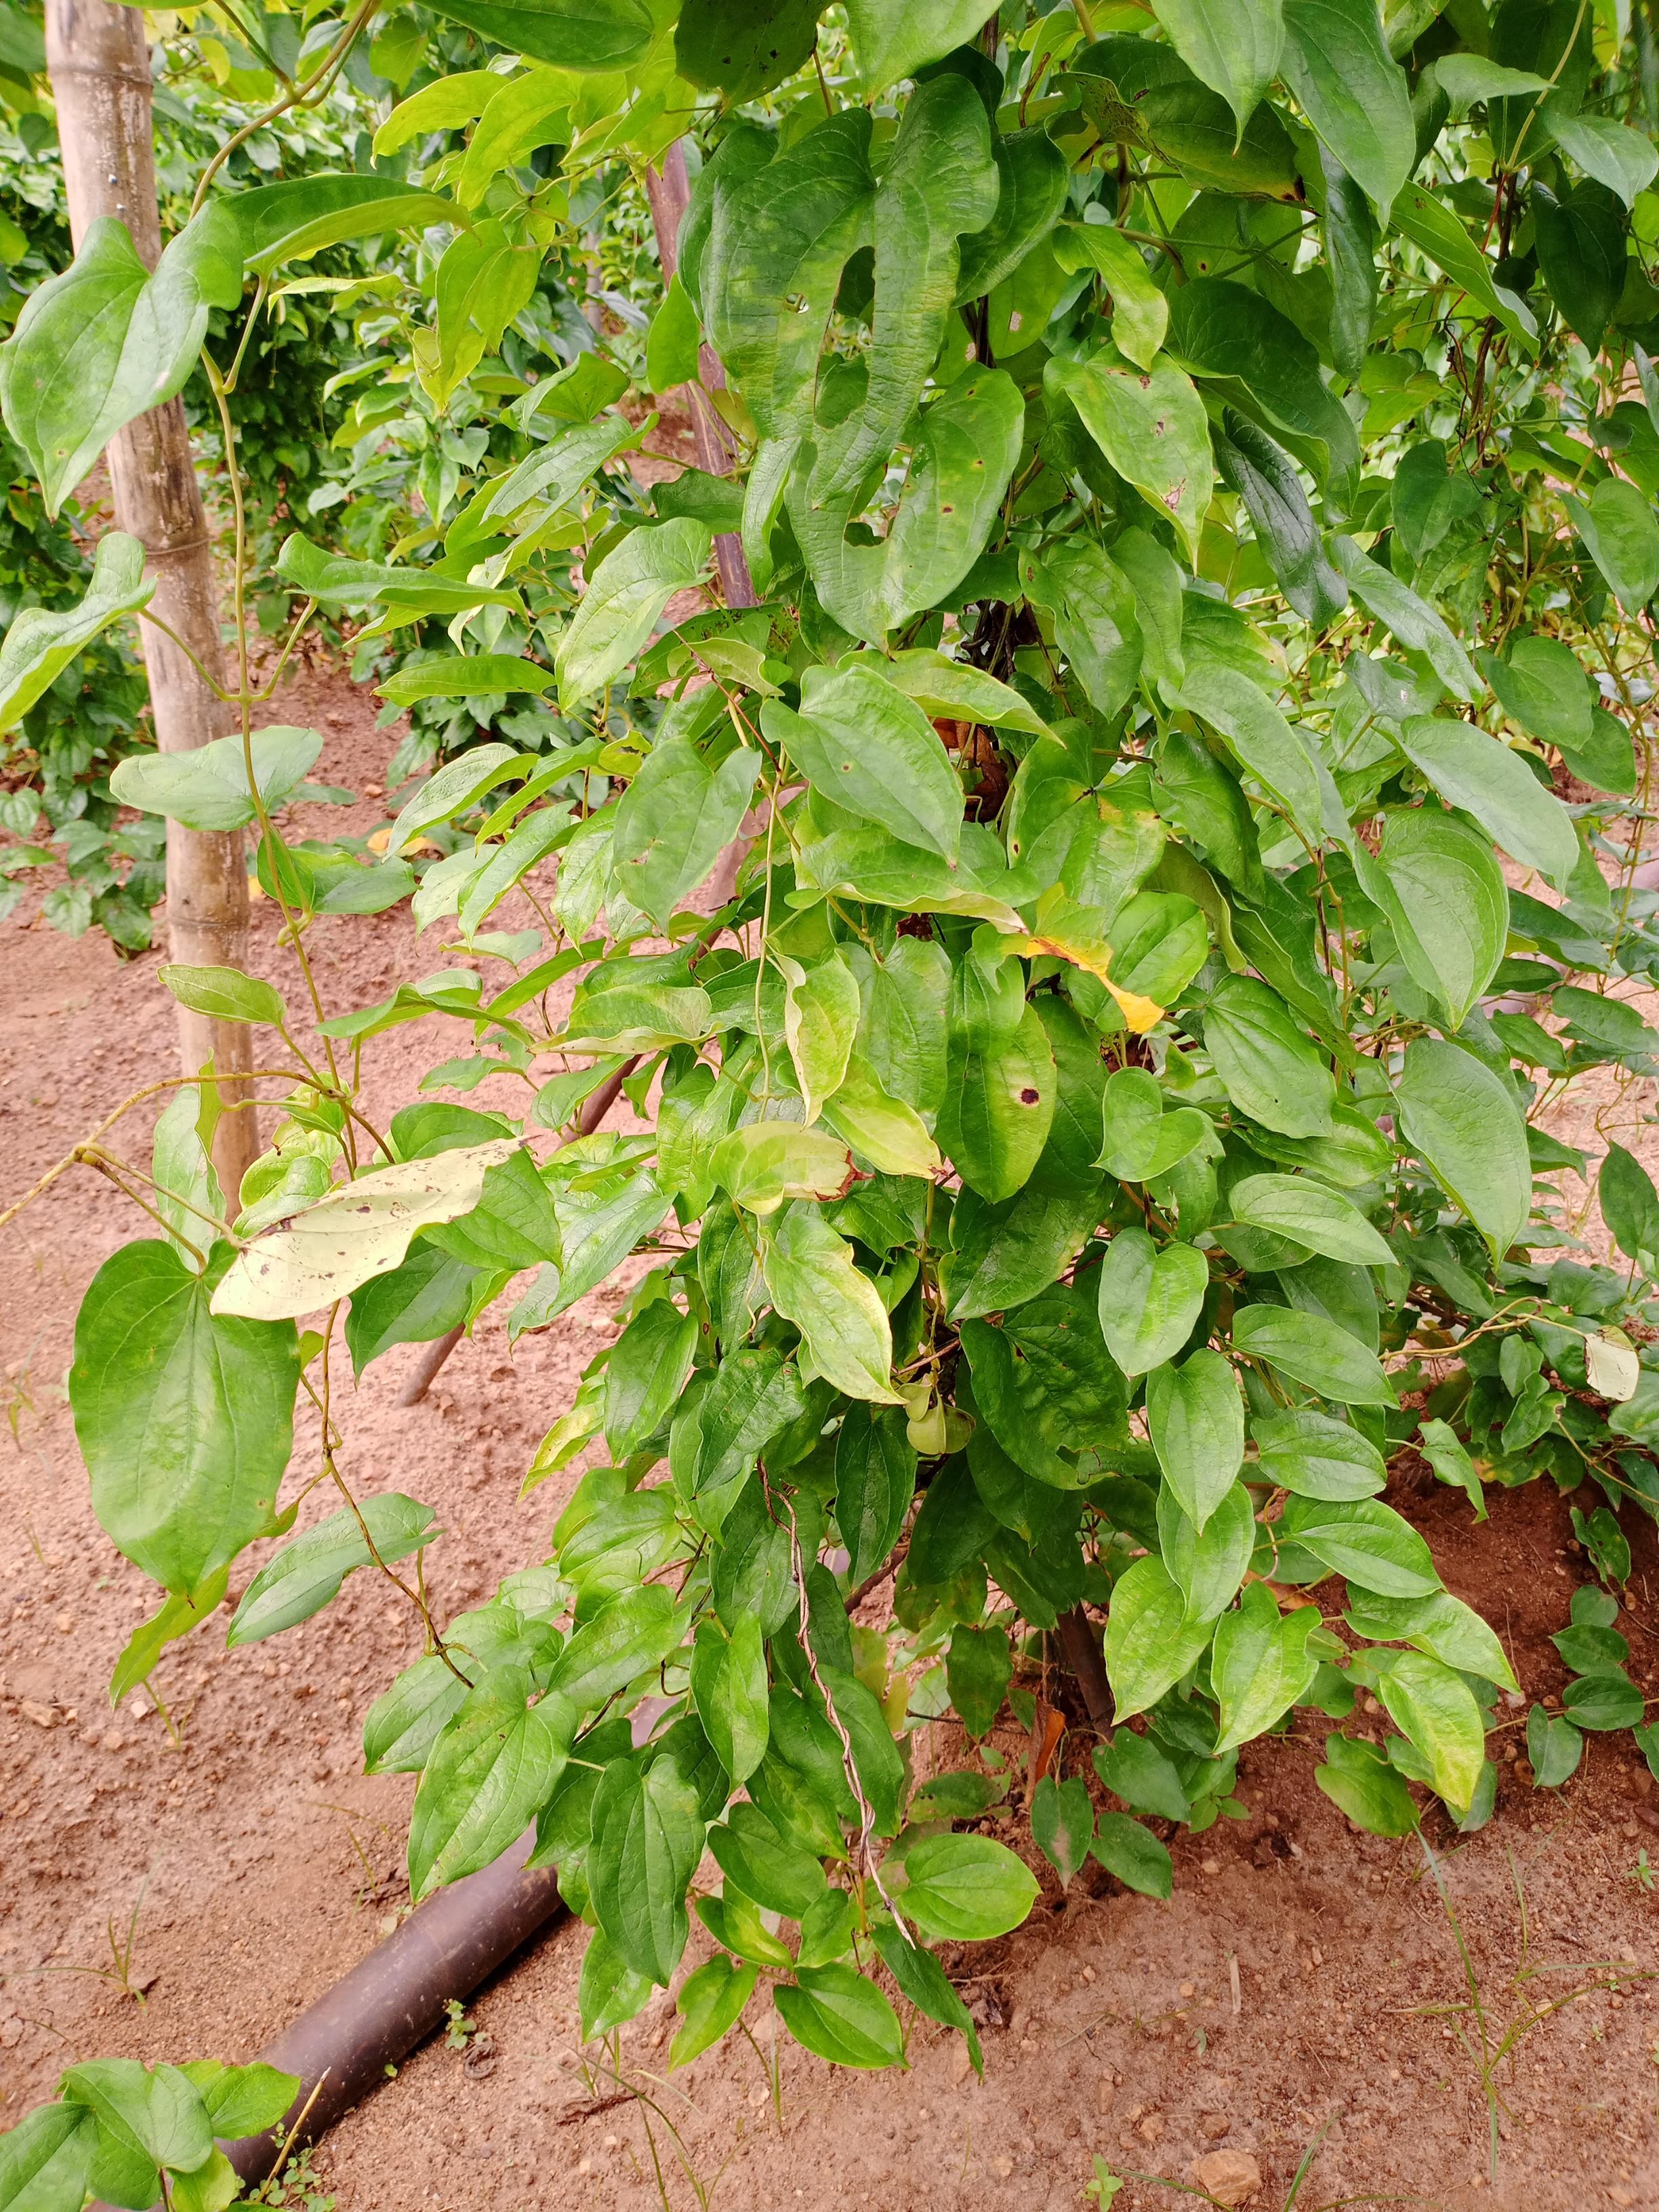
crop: yam
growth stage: vegetative
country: Nigeria
